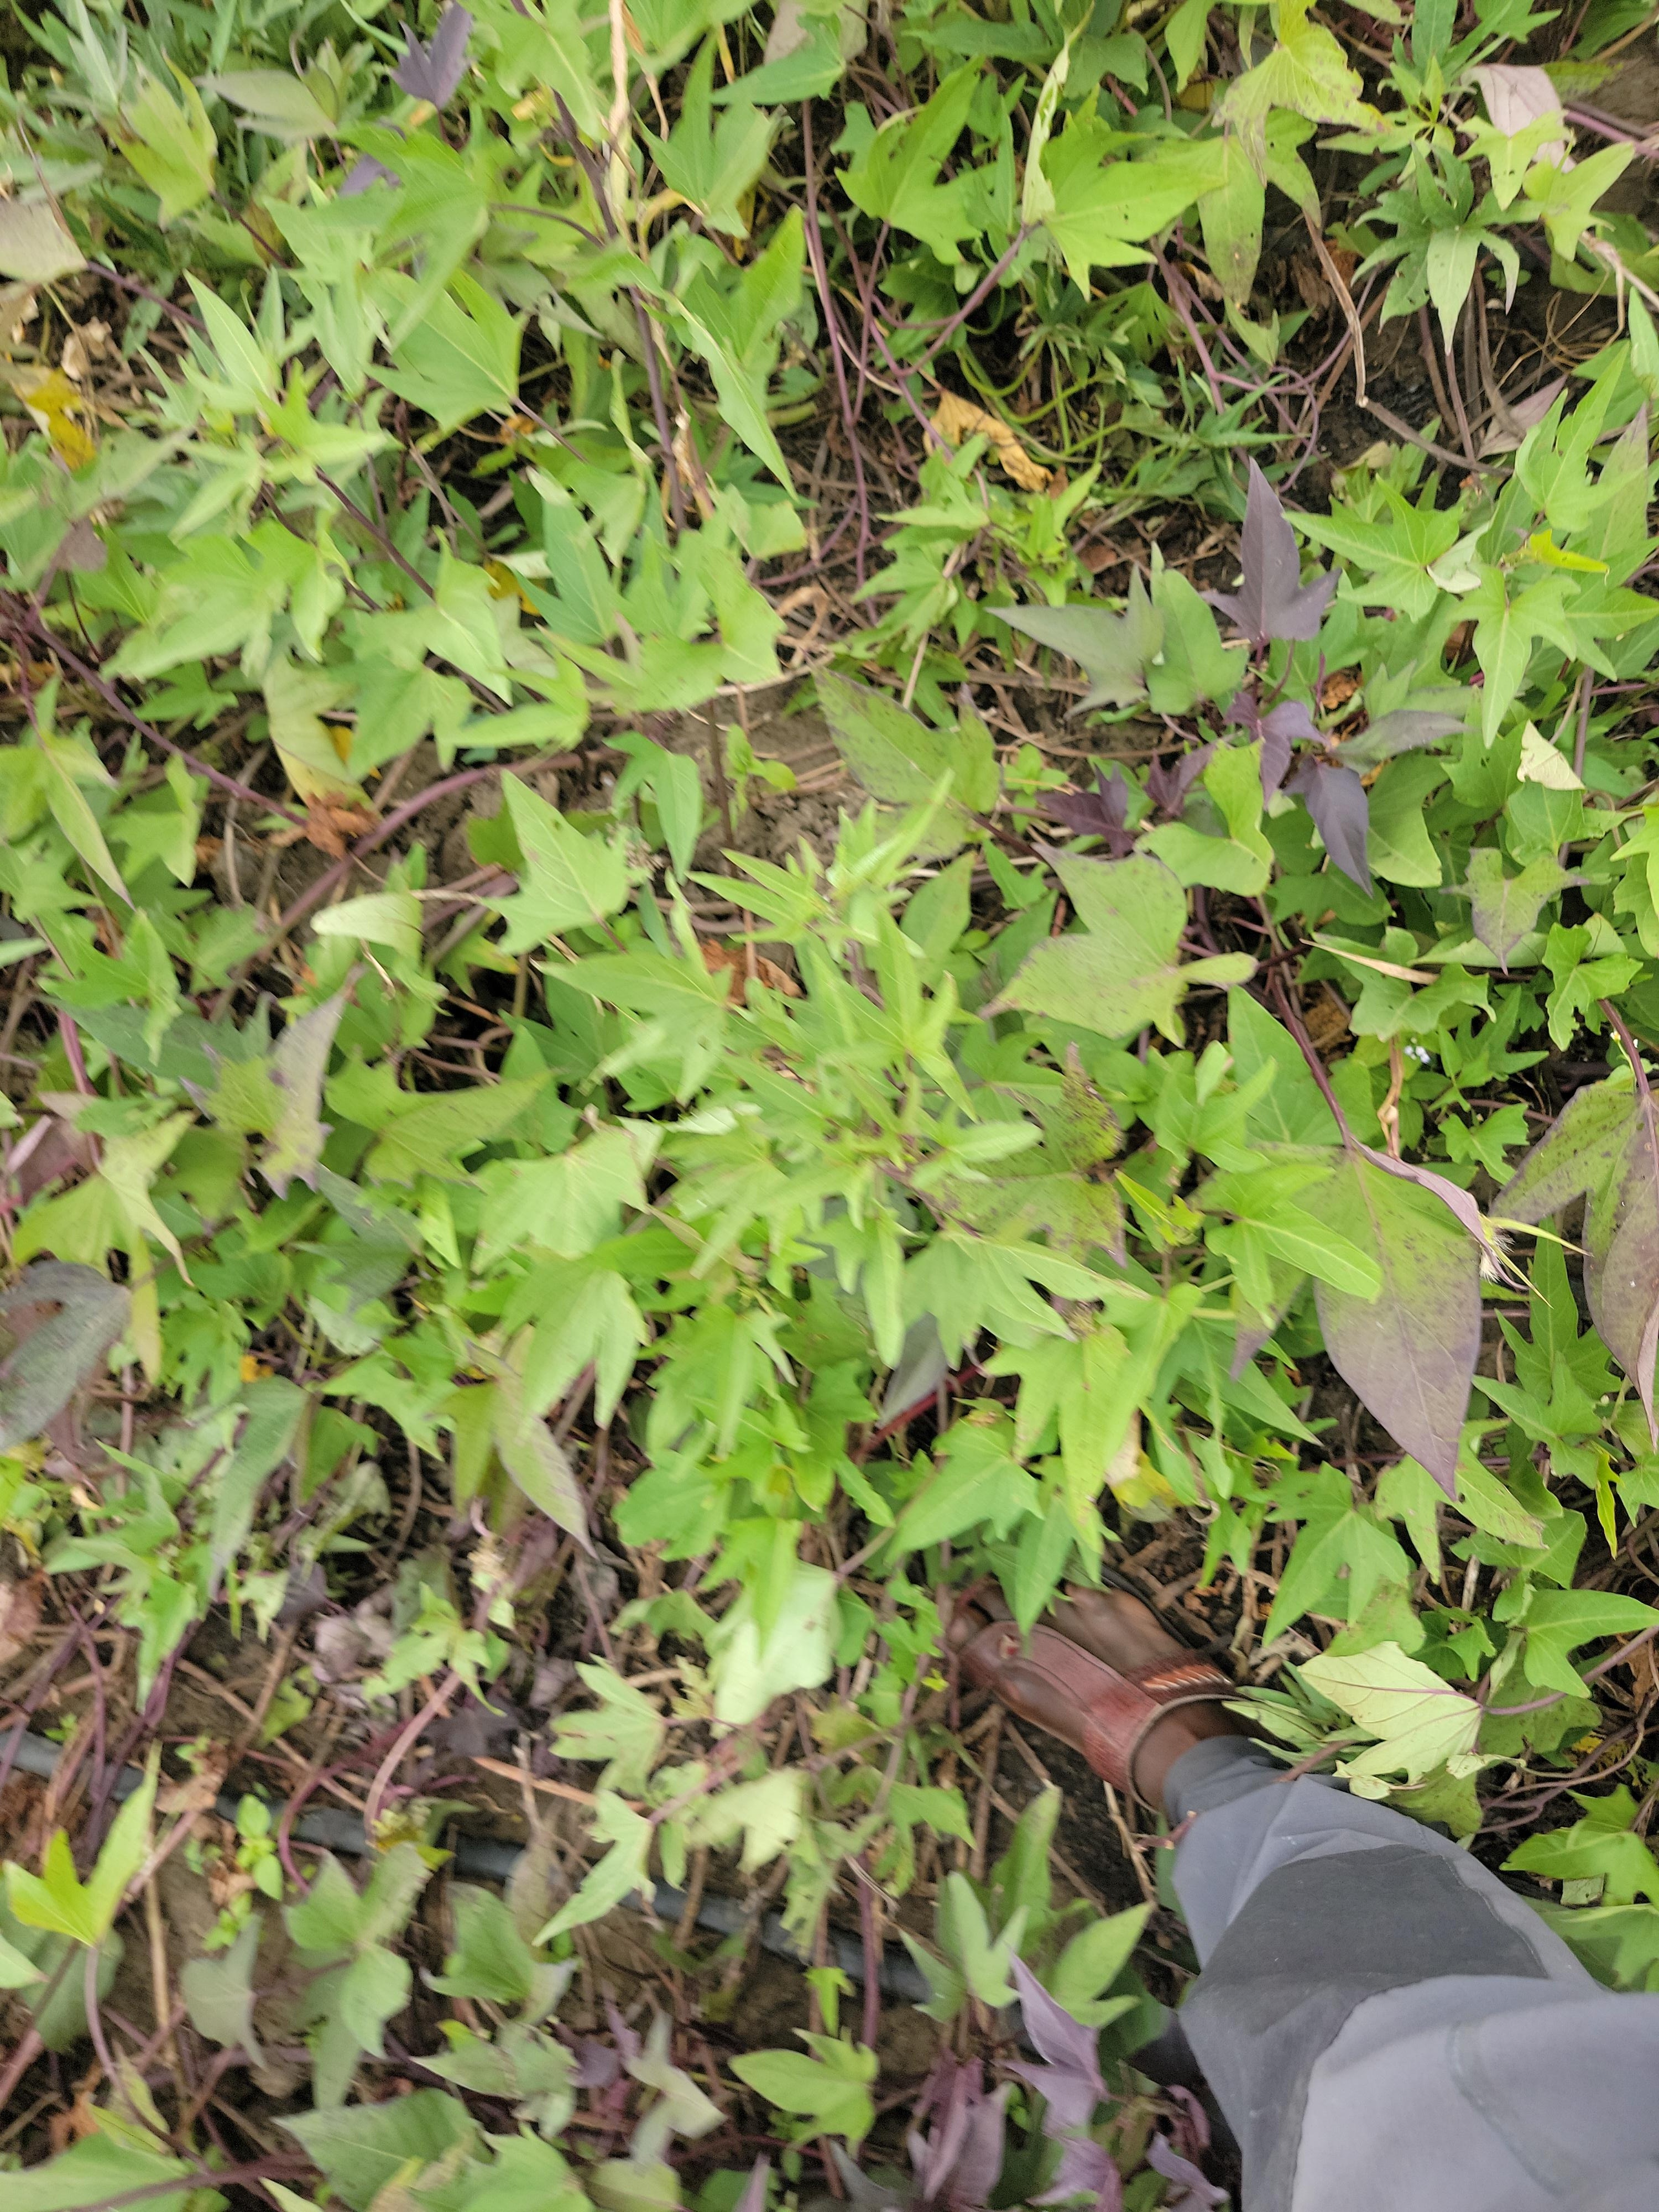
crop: sweet potato
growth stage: flowering
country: Tanzania
